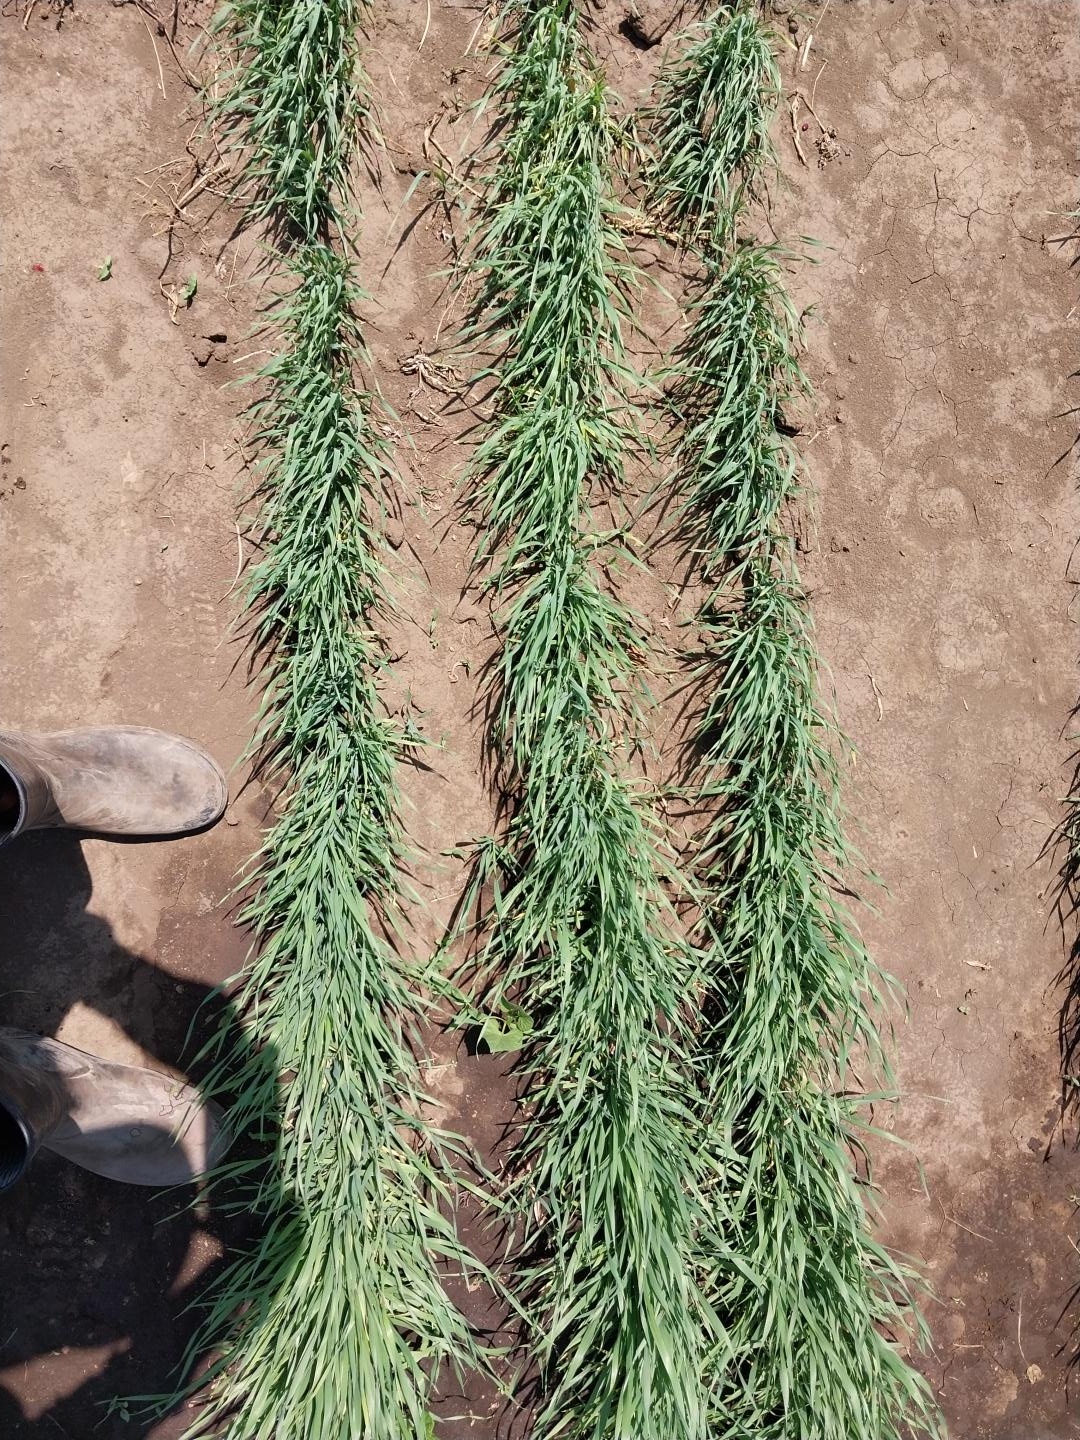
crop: wheat
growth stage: vegetative
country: Tanzania
